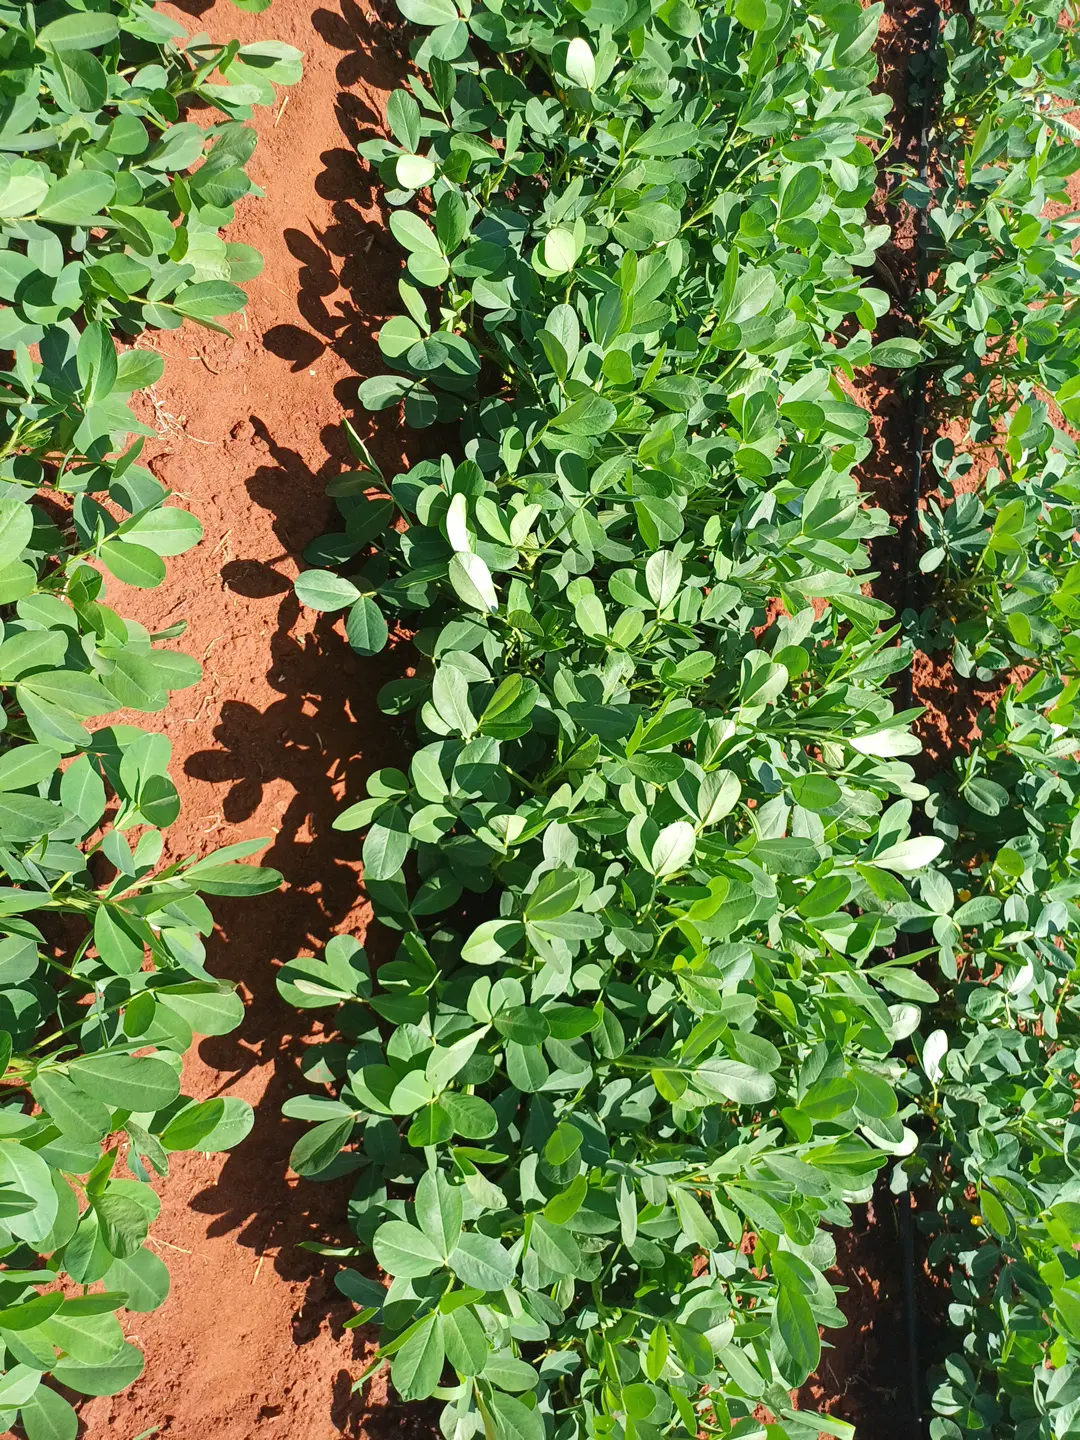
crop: groundnut
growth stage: flowering
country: Kenya
